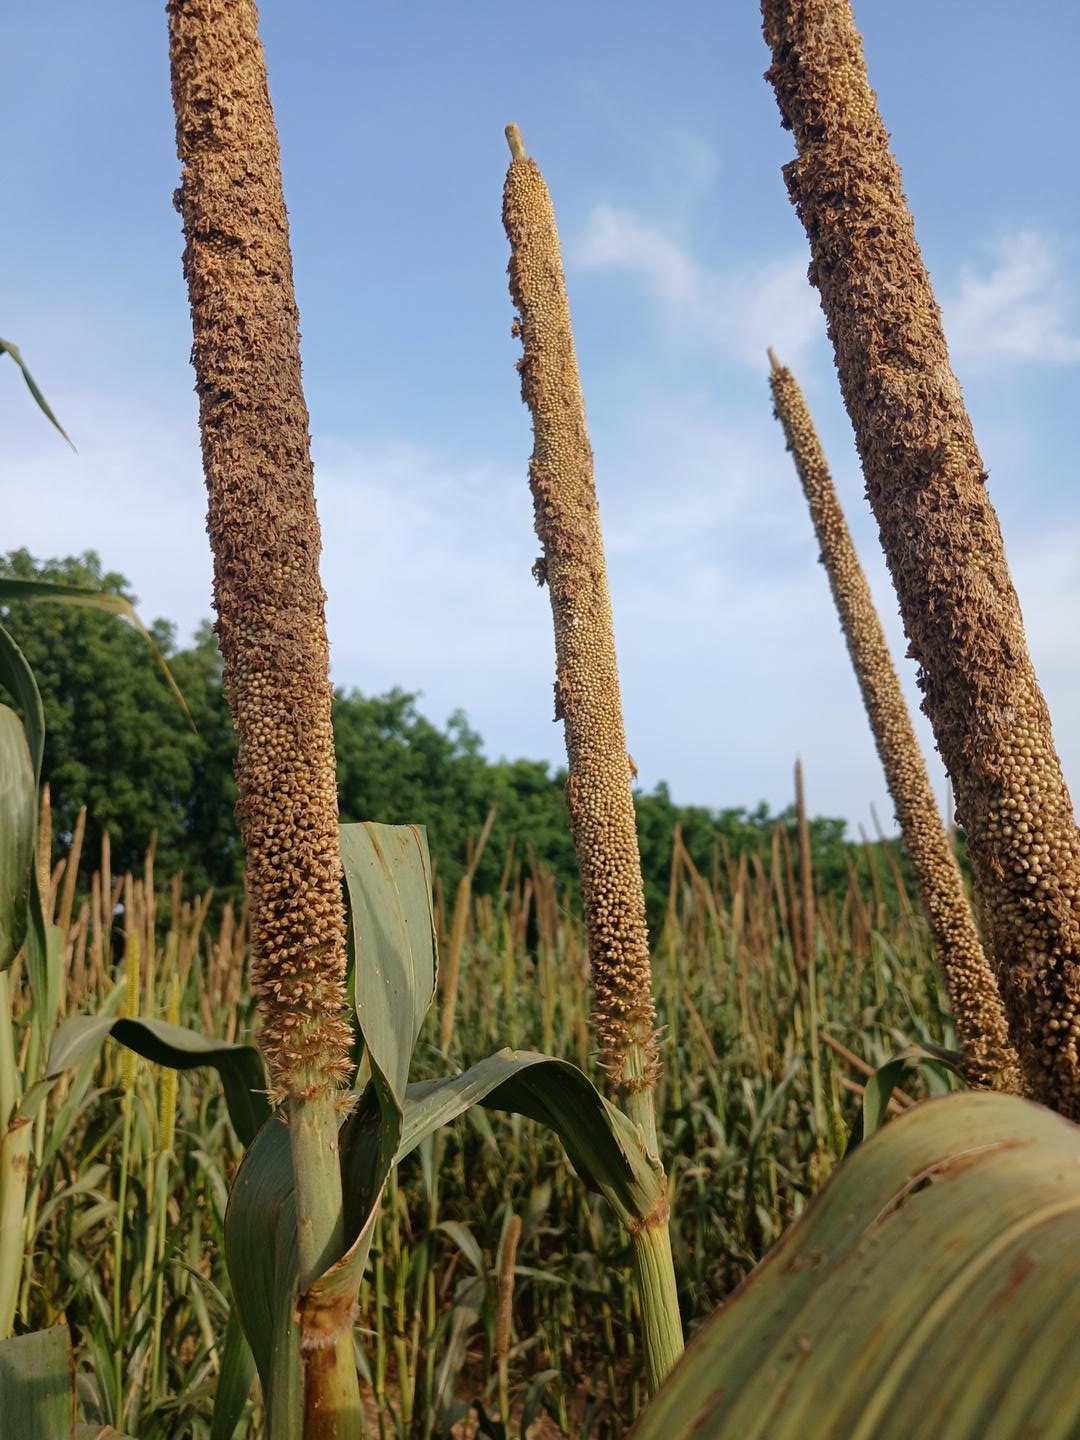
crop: pearl millet
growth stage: maturity
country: Senegal
